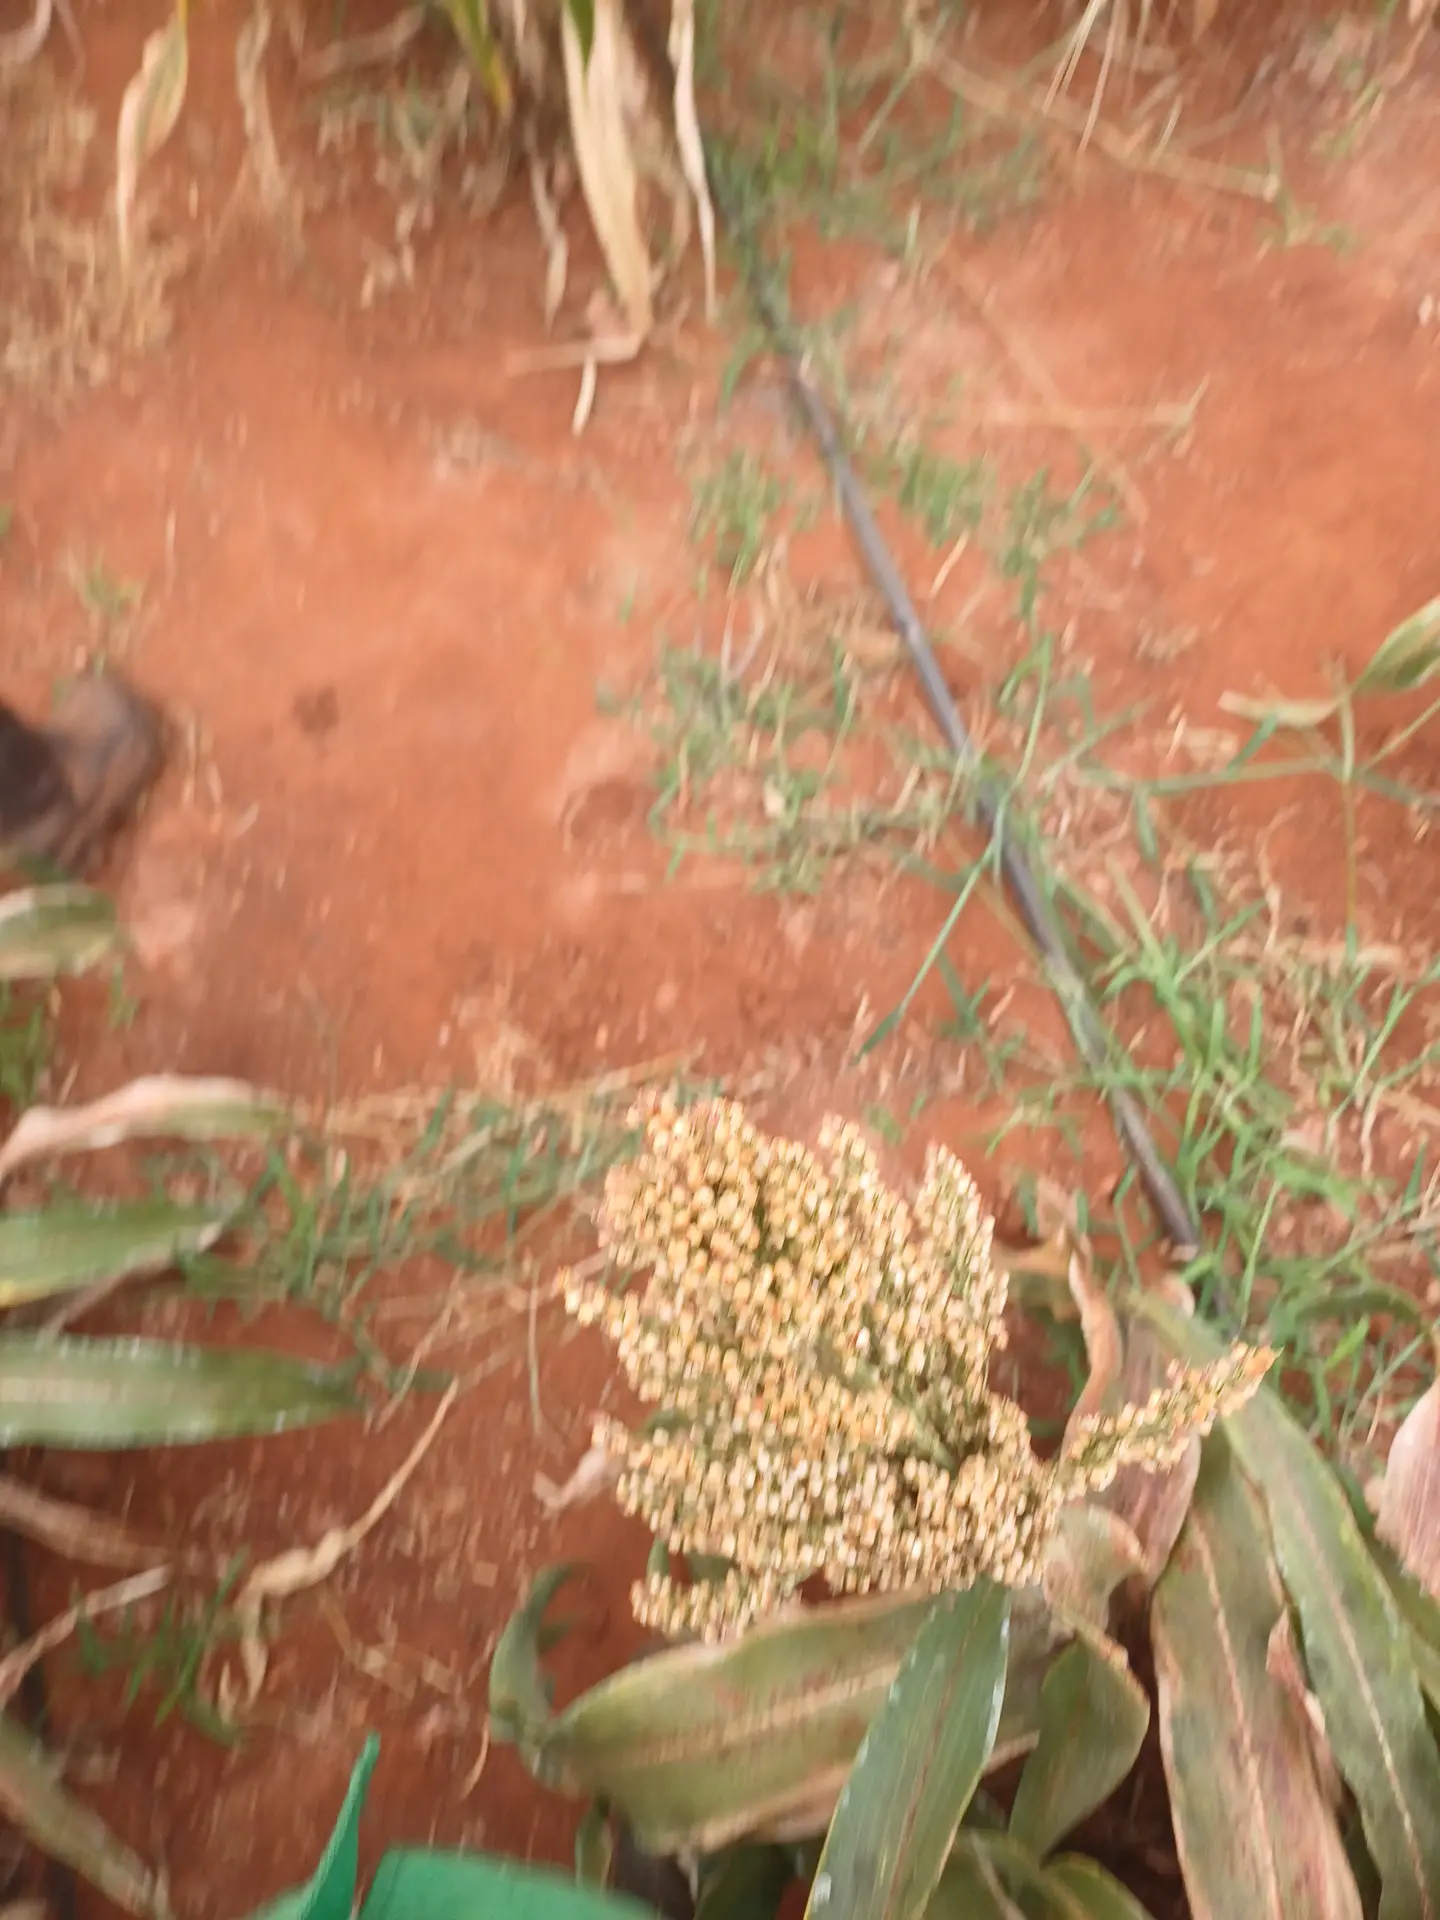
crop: sorghum
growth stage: maturity
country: Kenya
